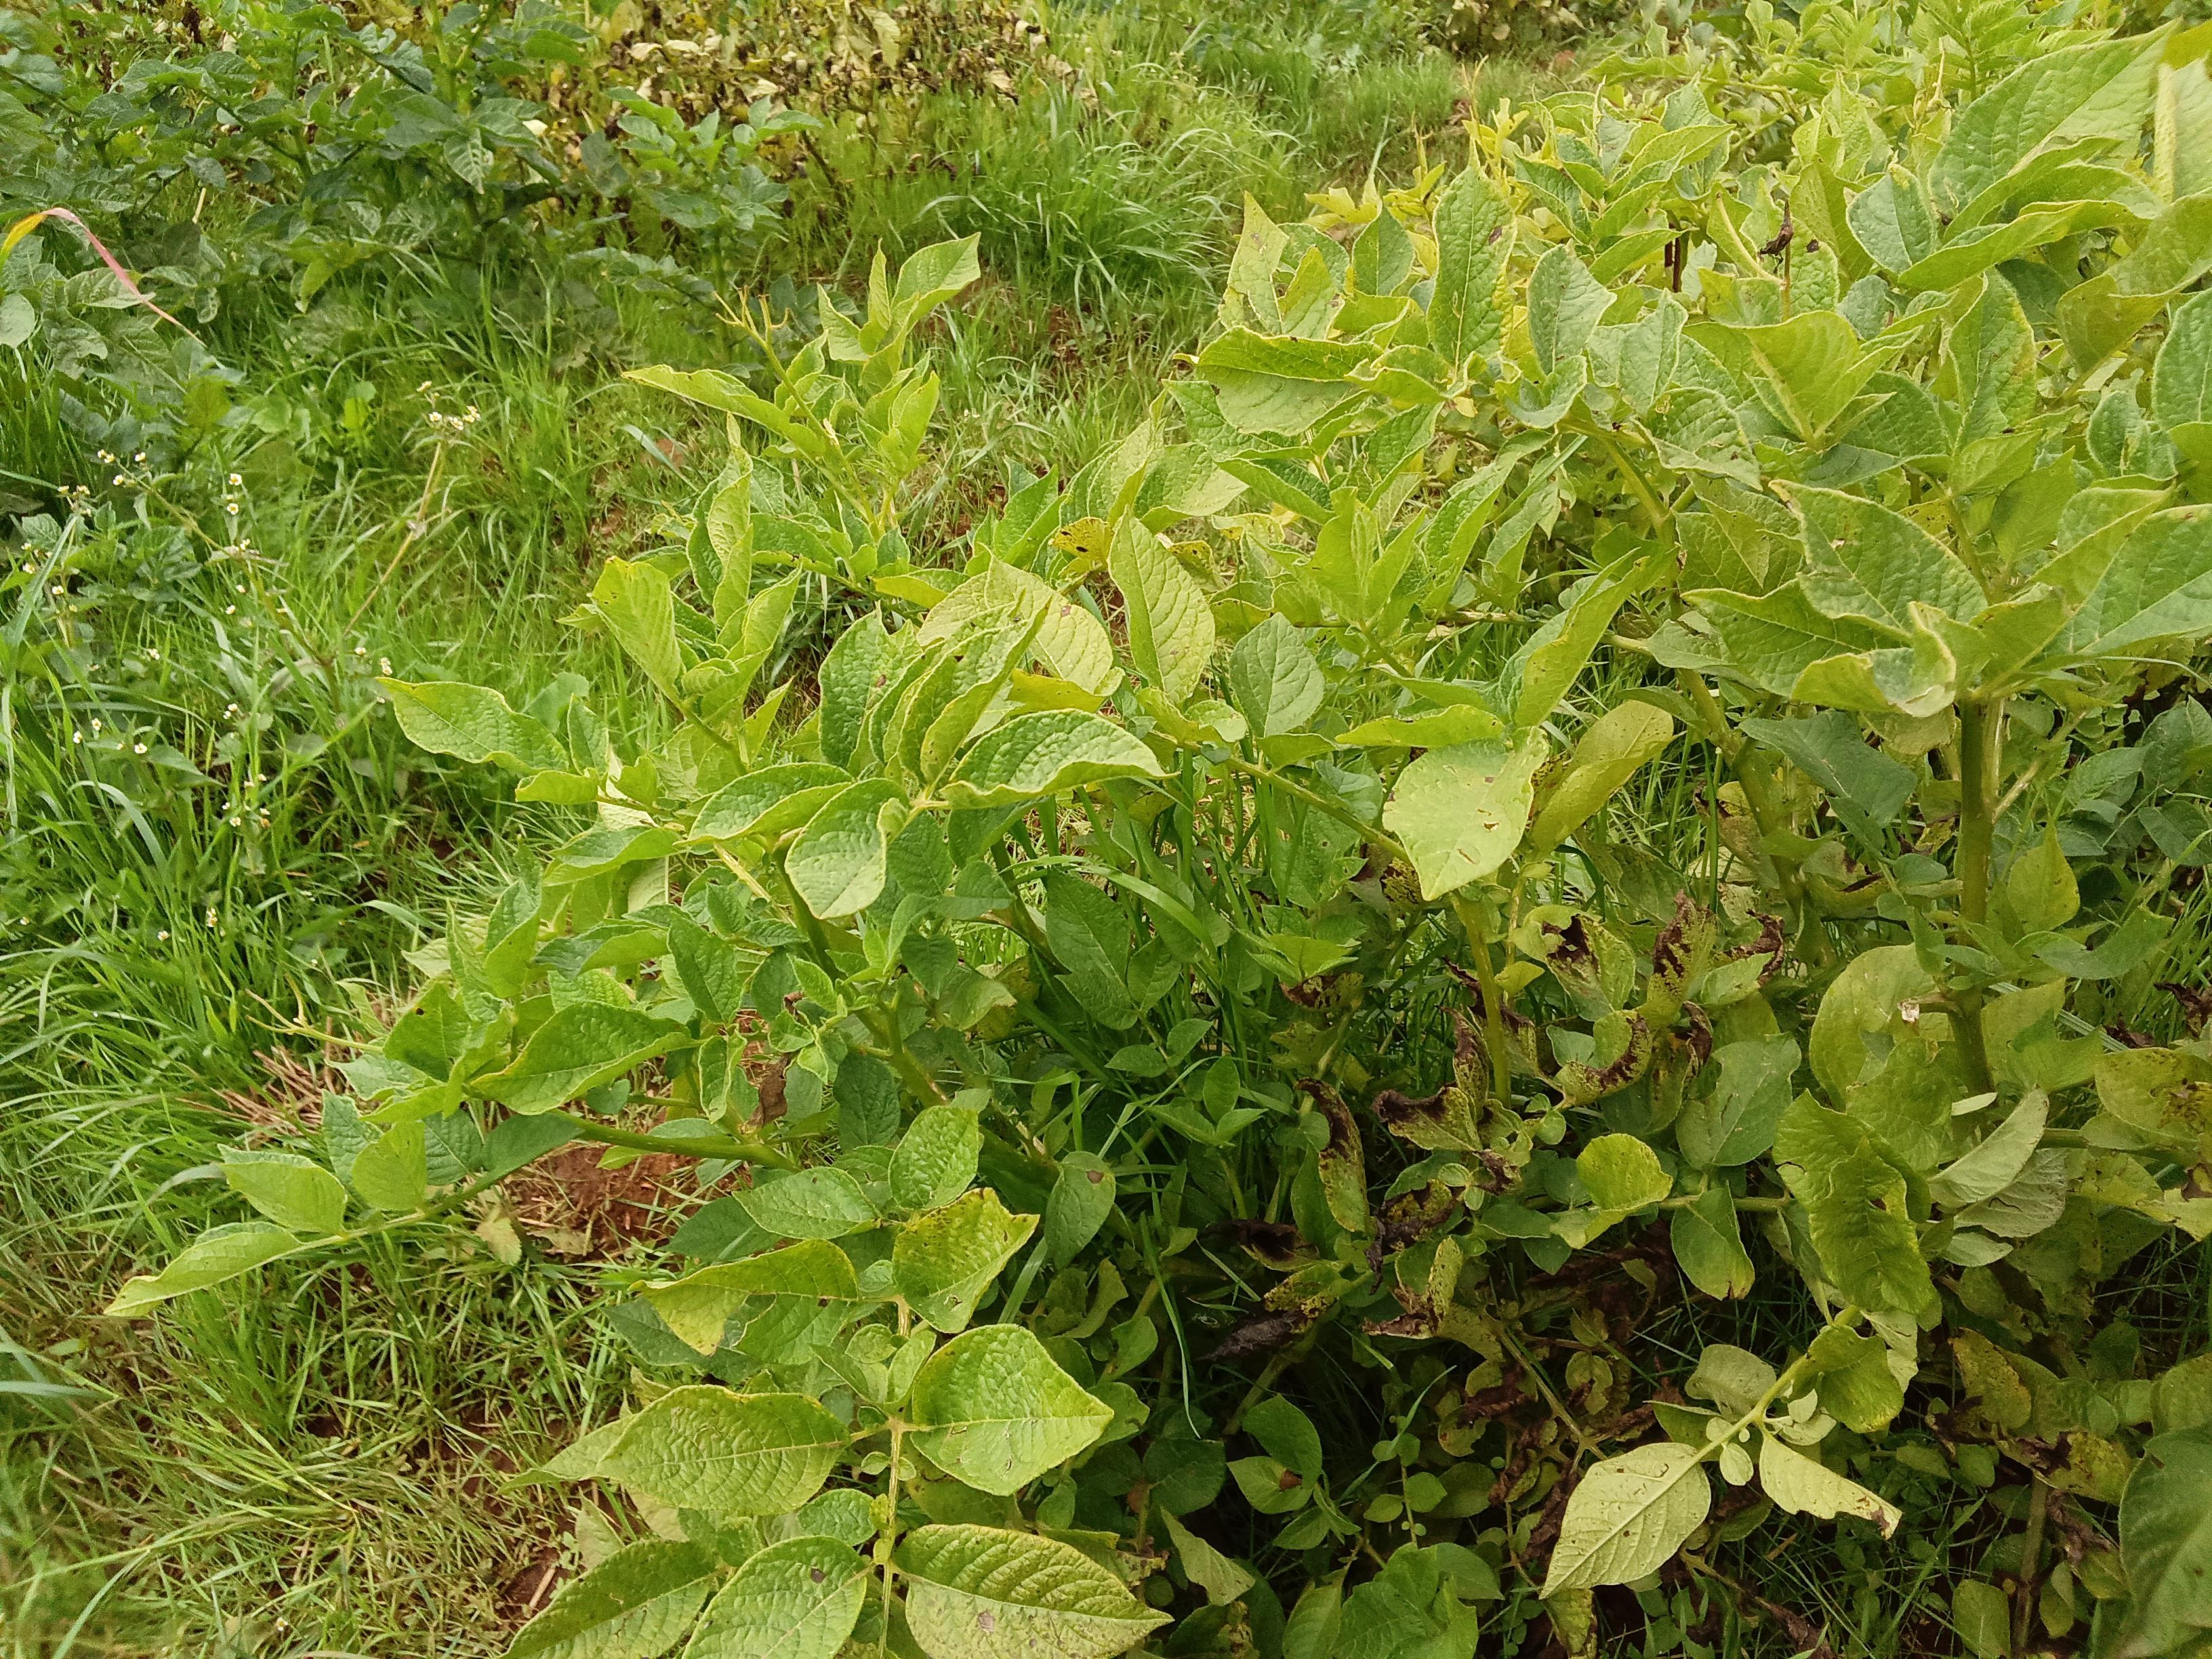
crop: potato
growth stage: harvest maturity
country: Kenya
